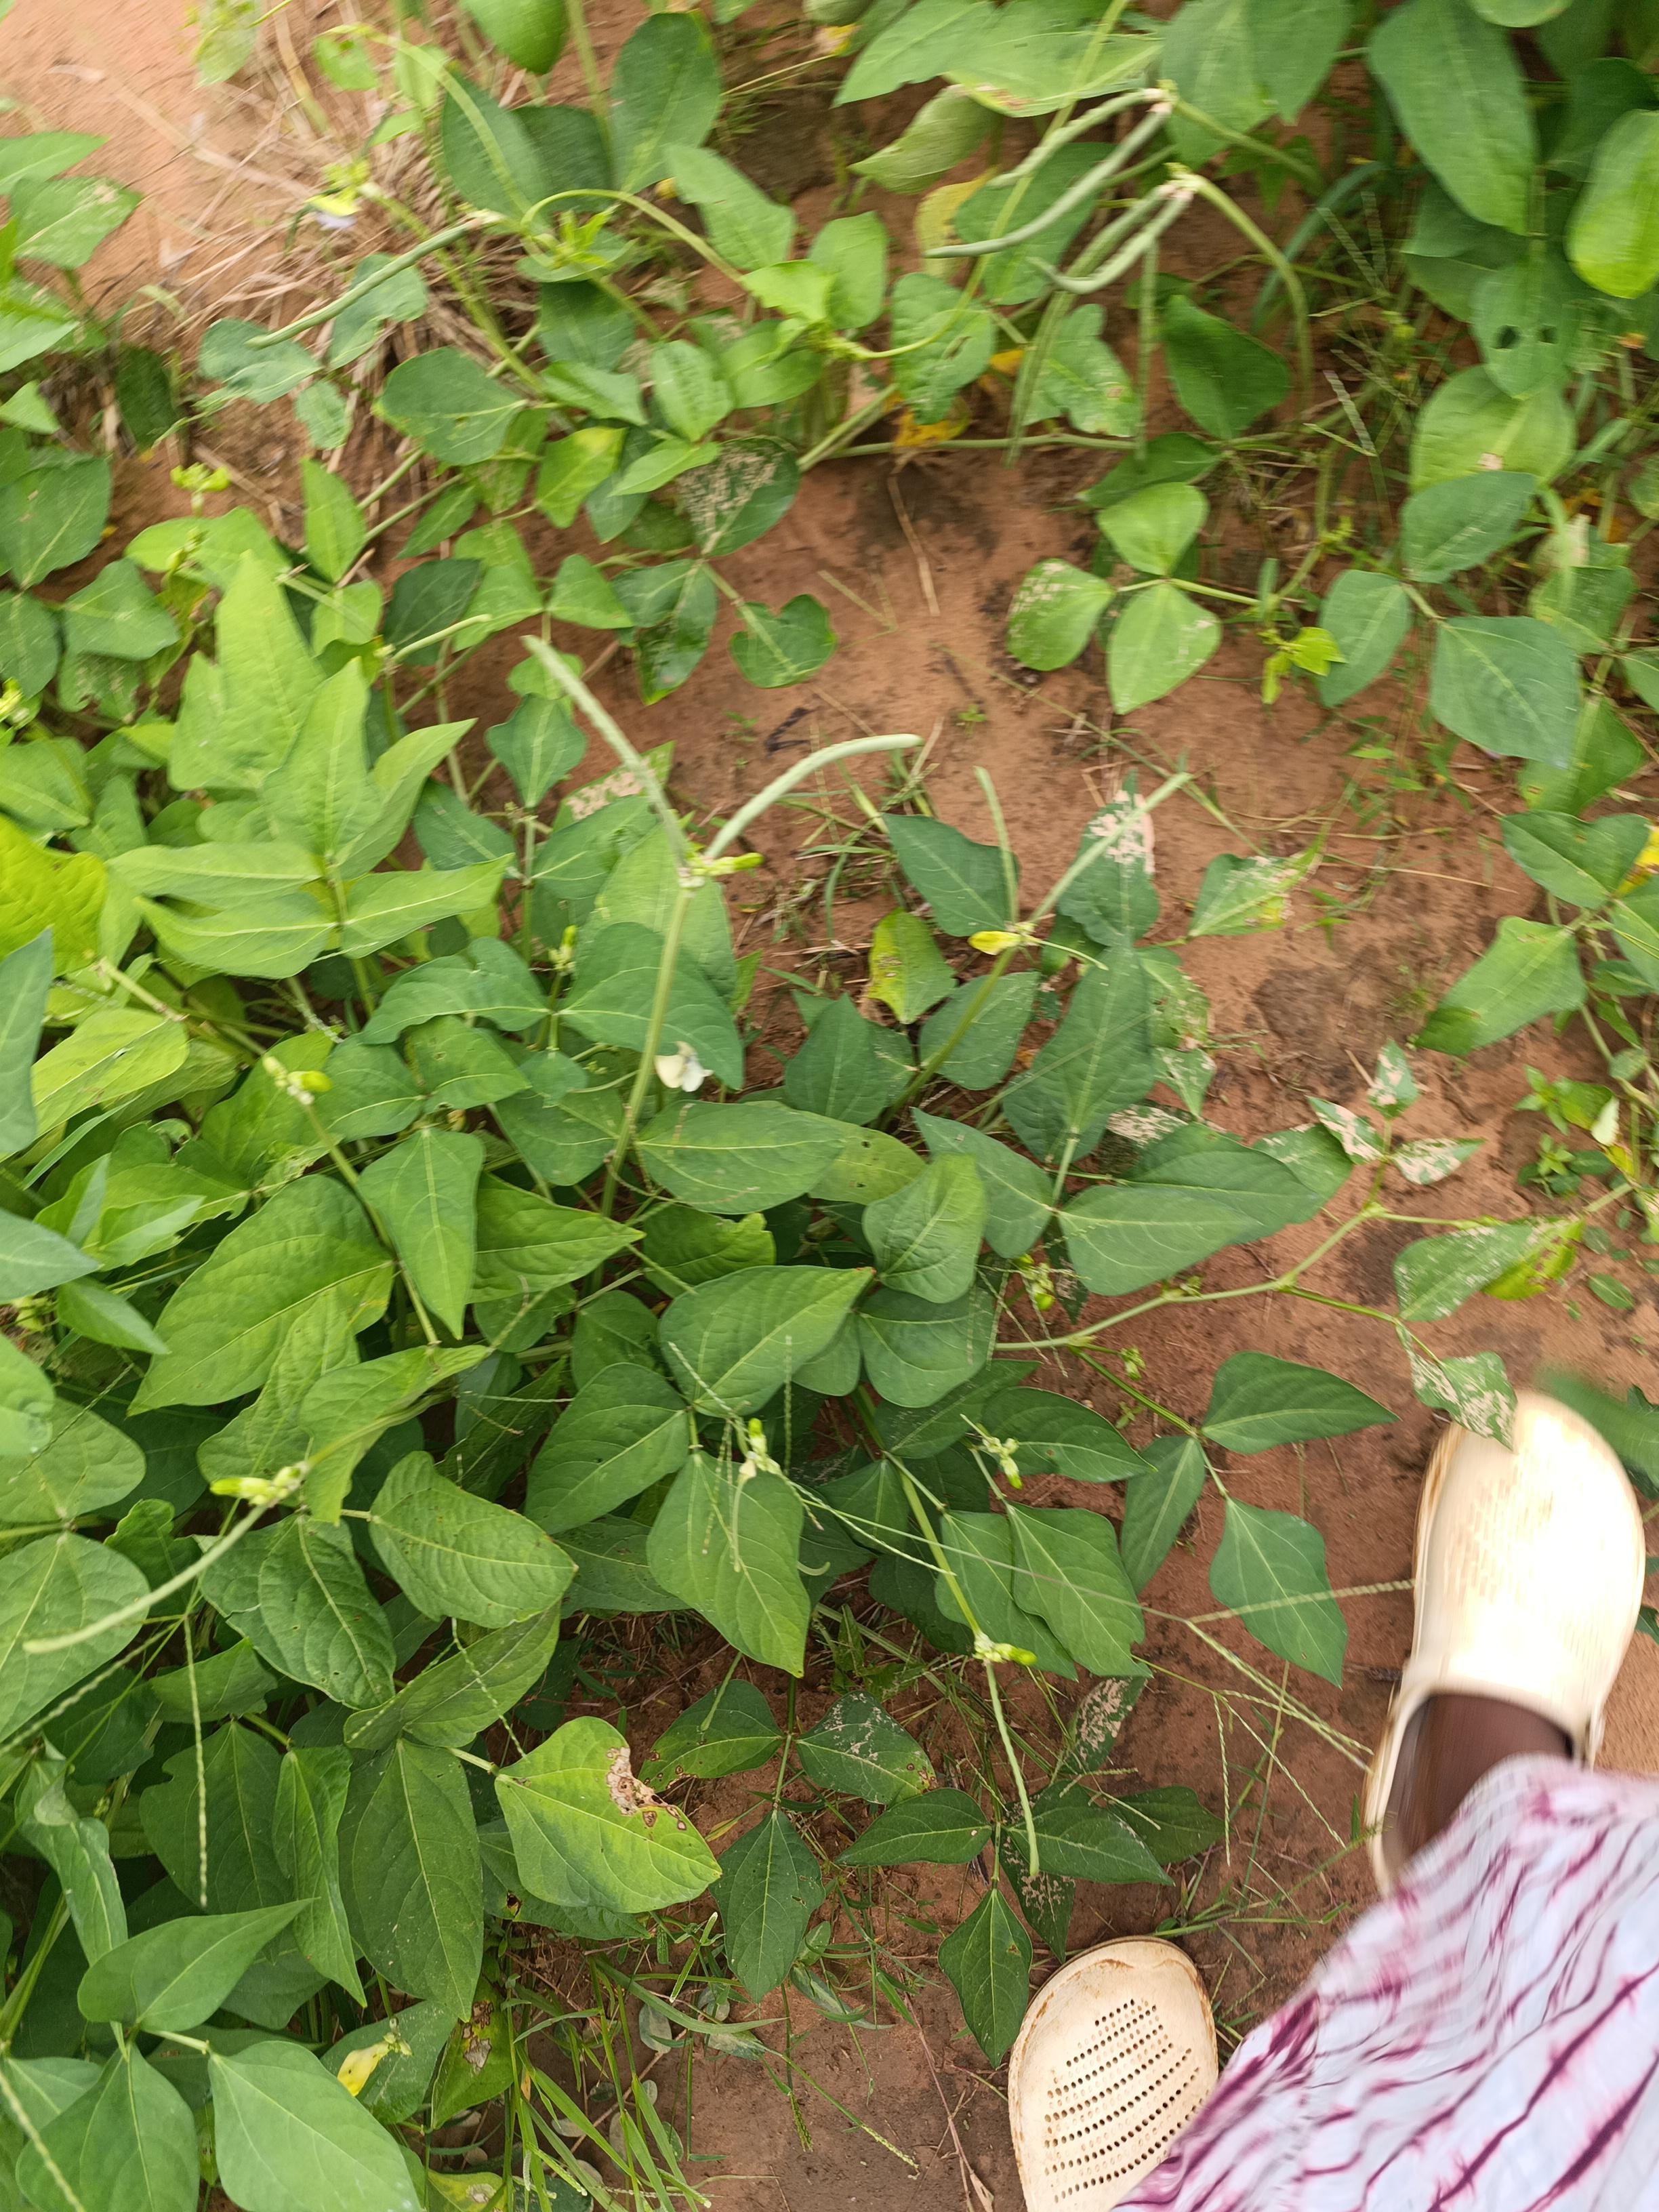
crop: cowpea
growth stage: development pod
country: Nigeria
